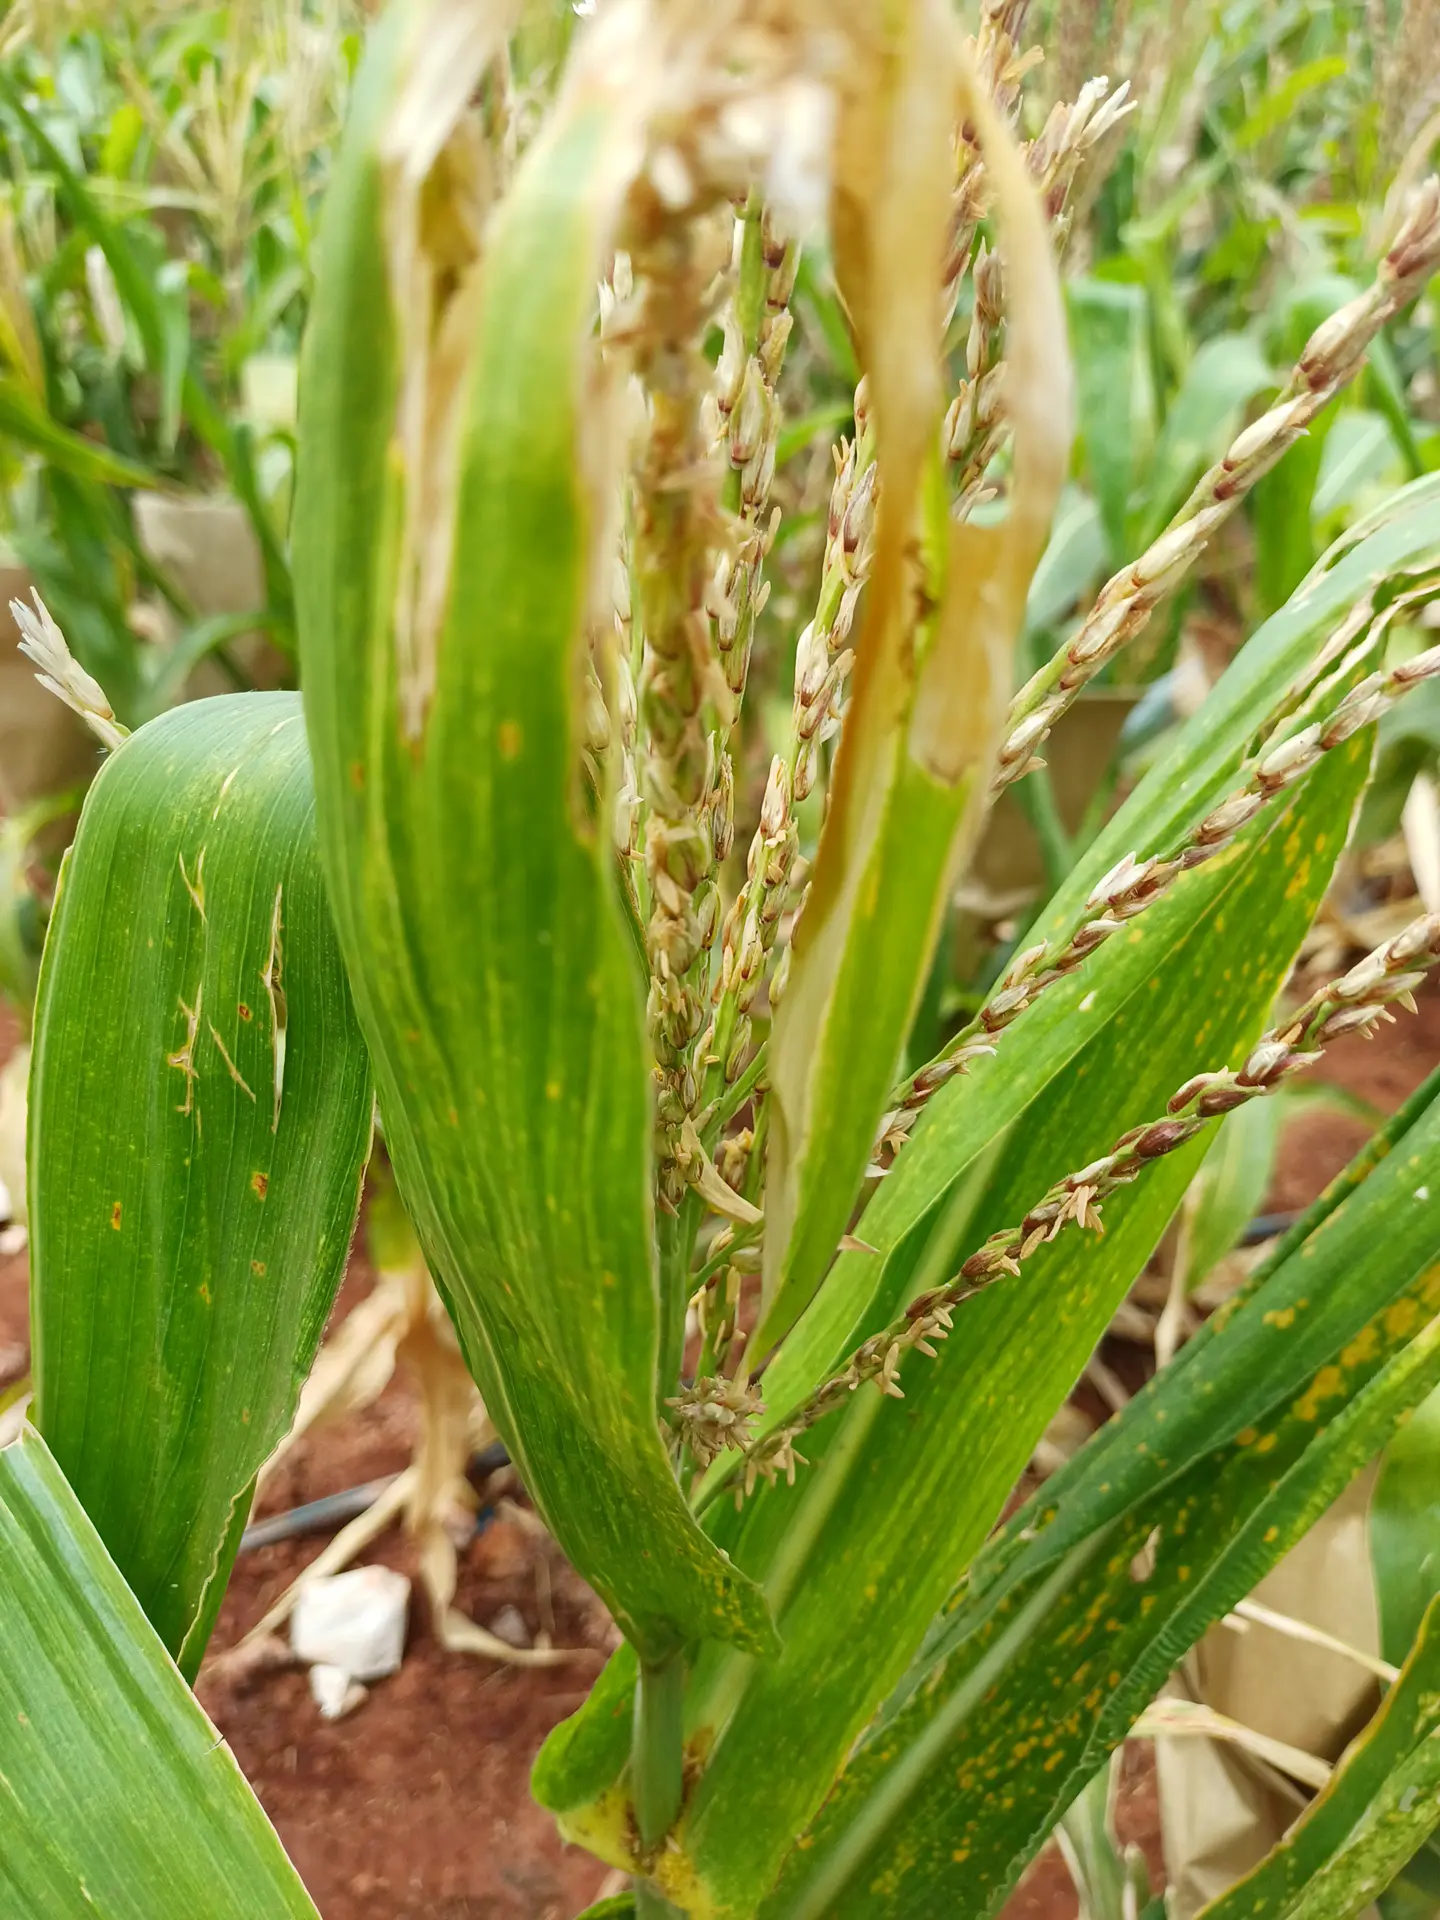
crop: maize
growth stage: flowering
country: Kenya
